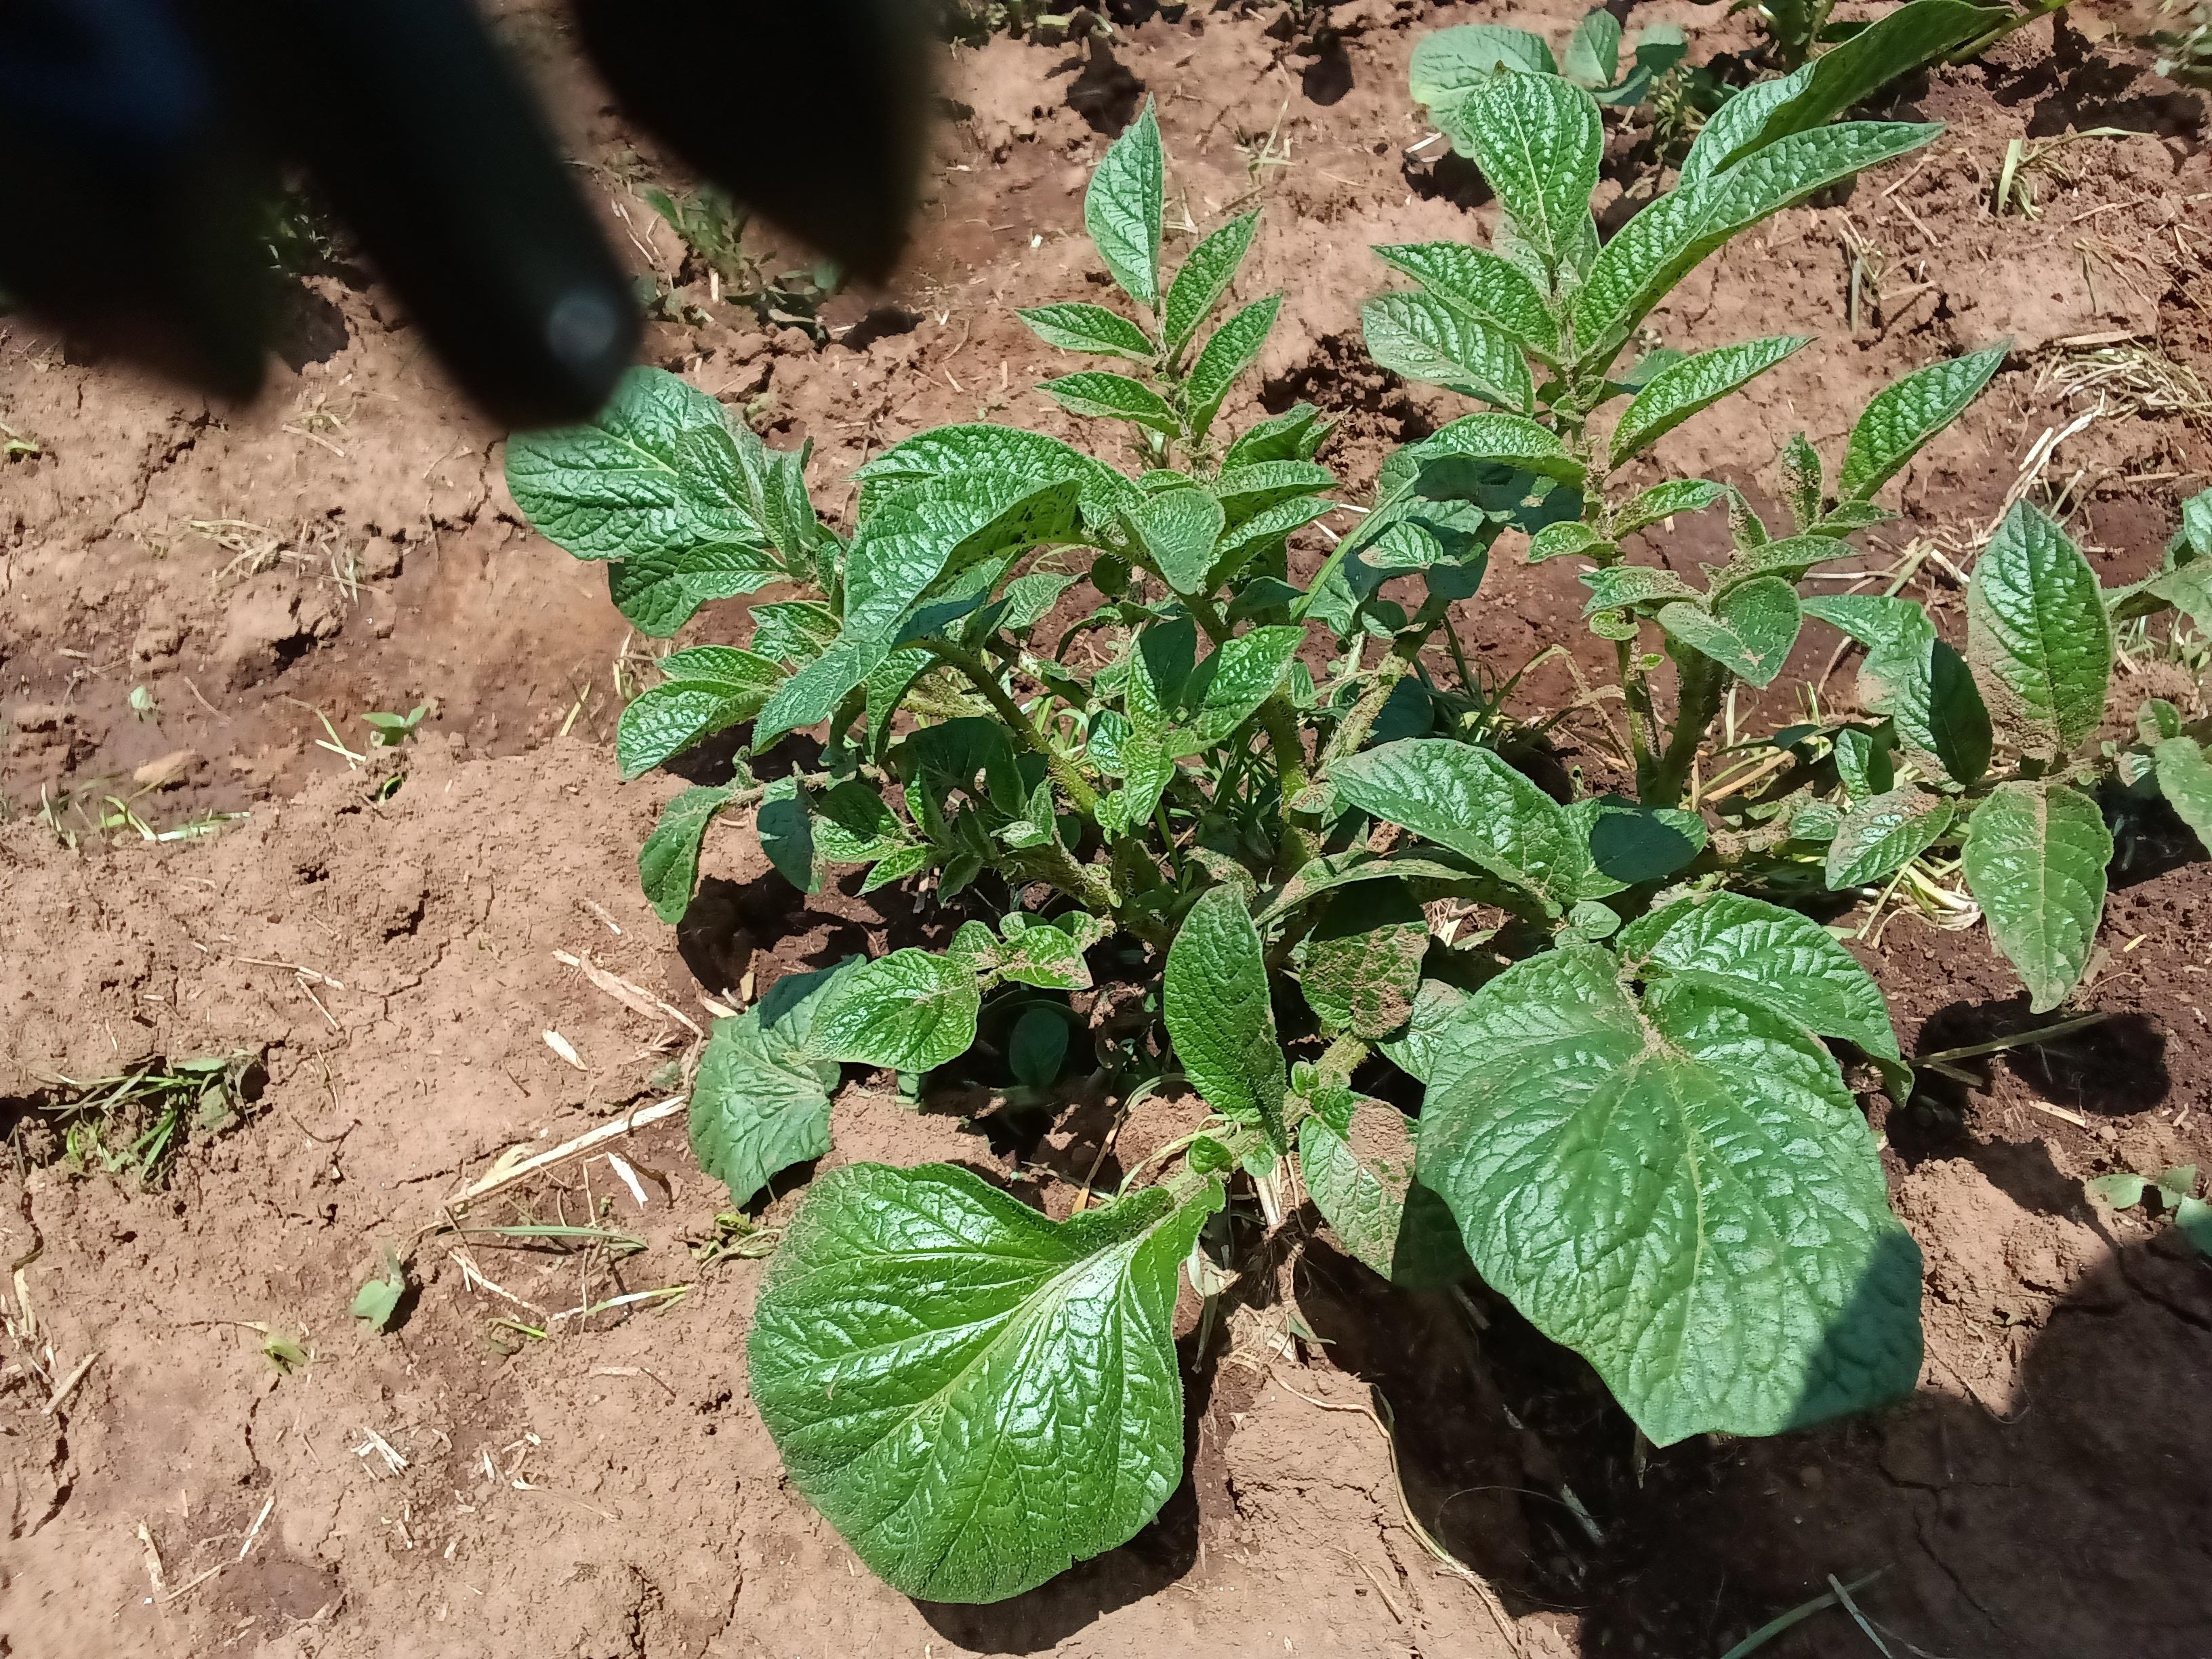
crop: potato
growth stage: vegetative
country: Kenya
